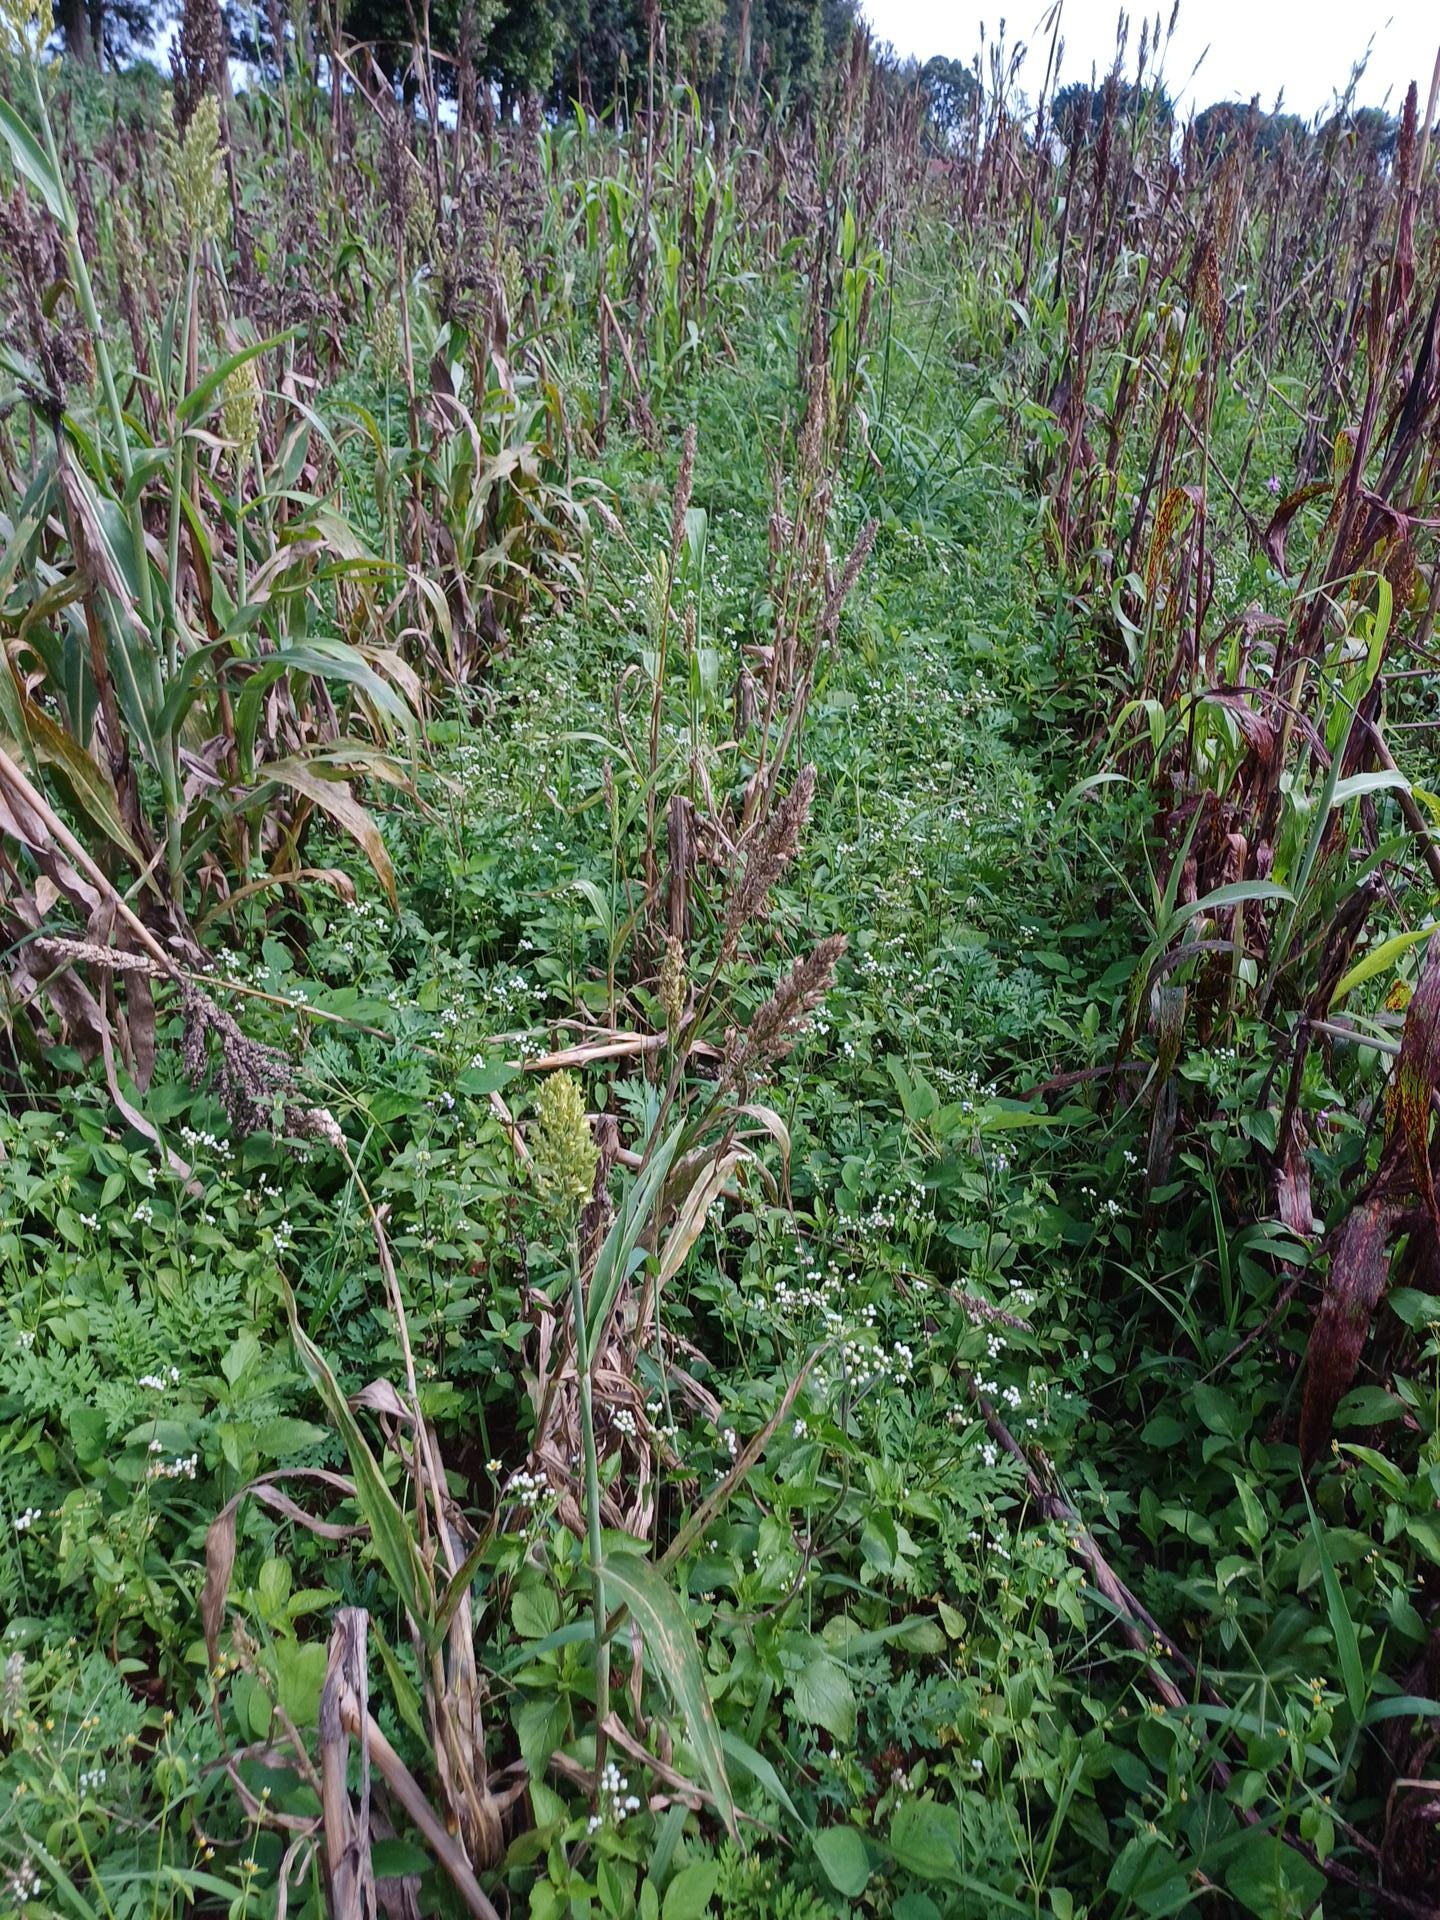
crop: sorghum
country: Kenya
